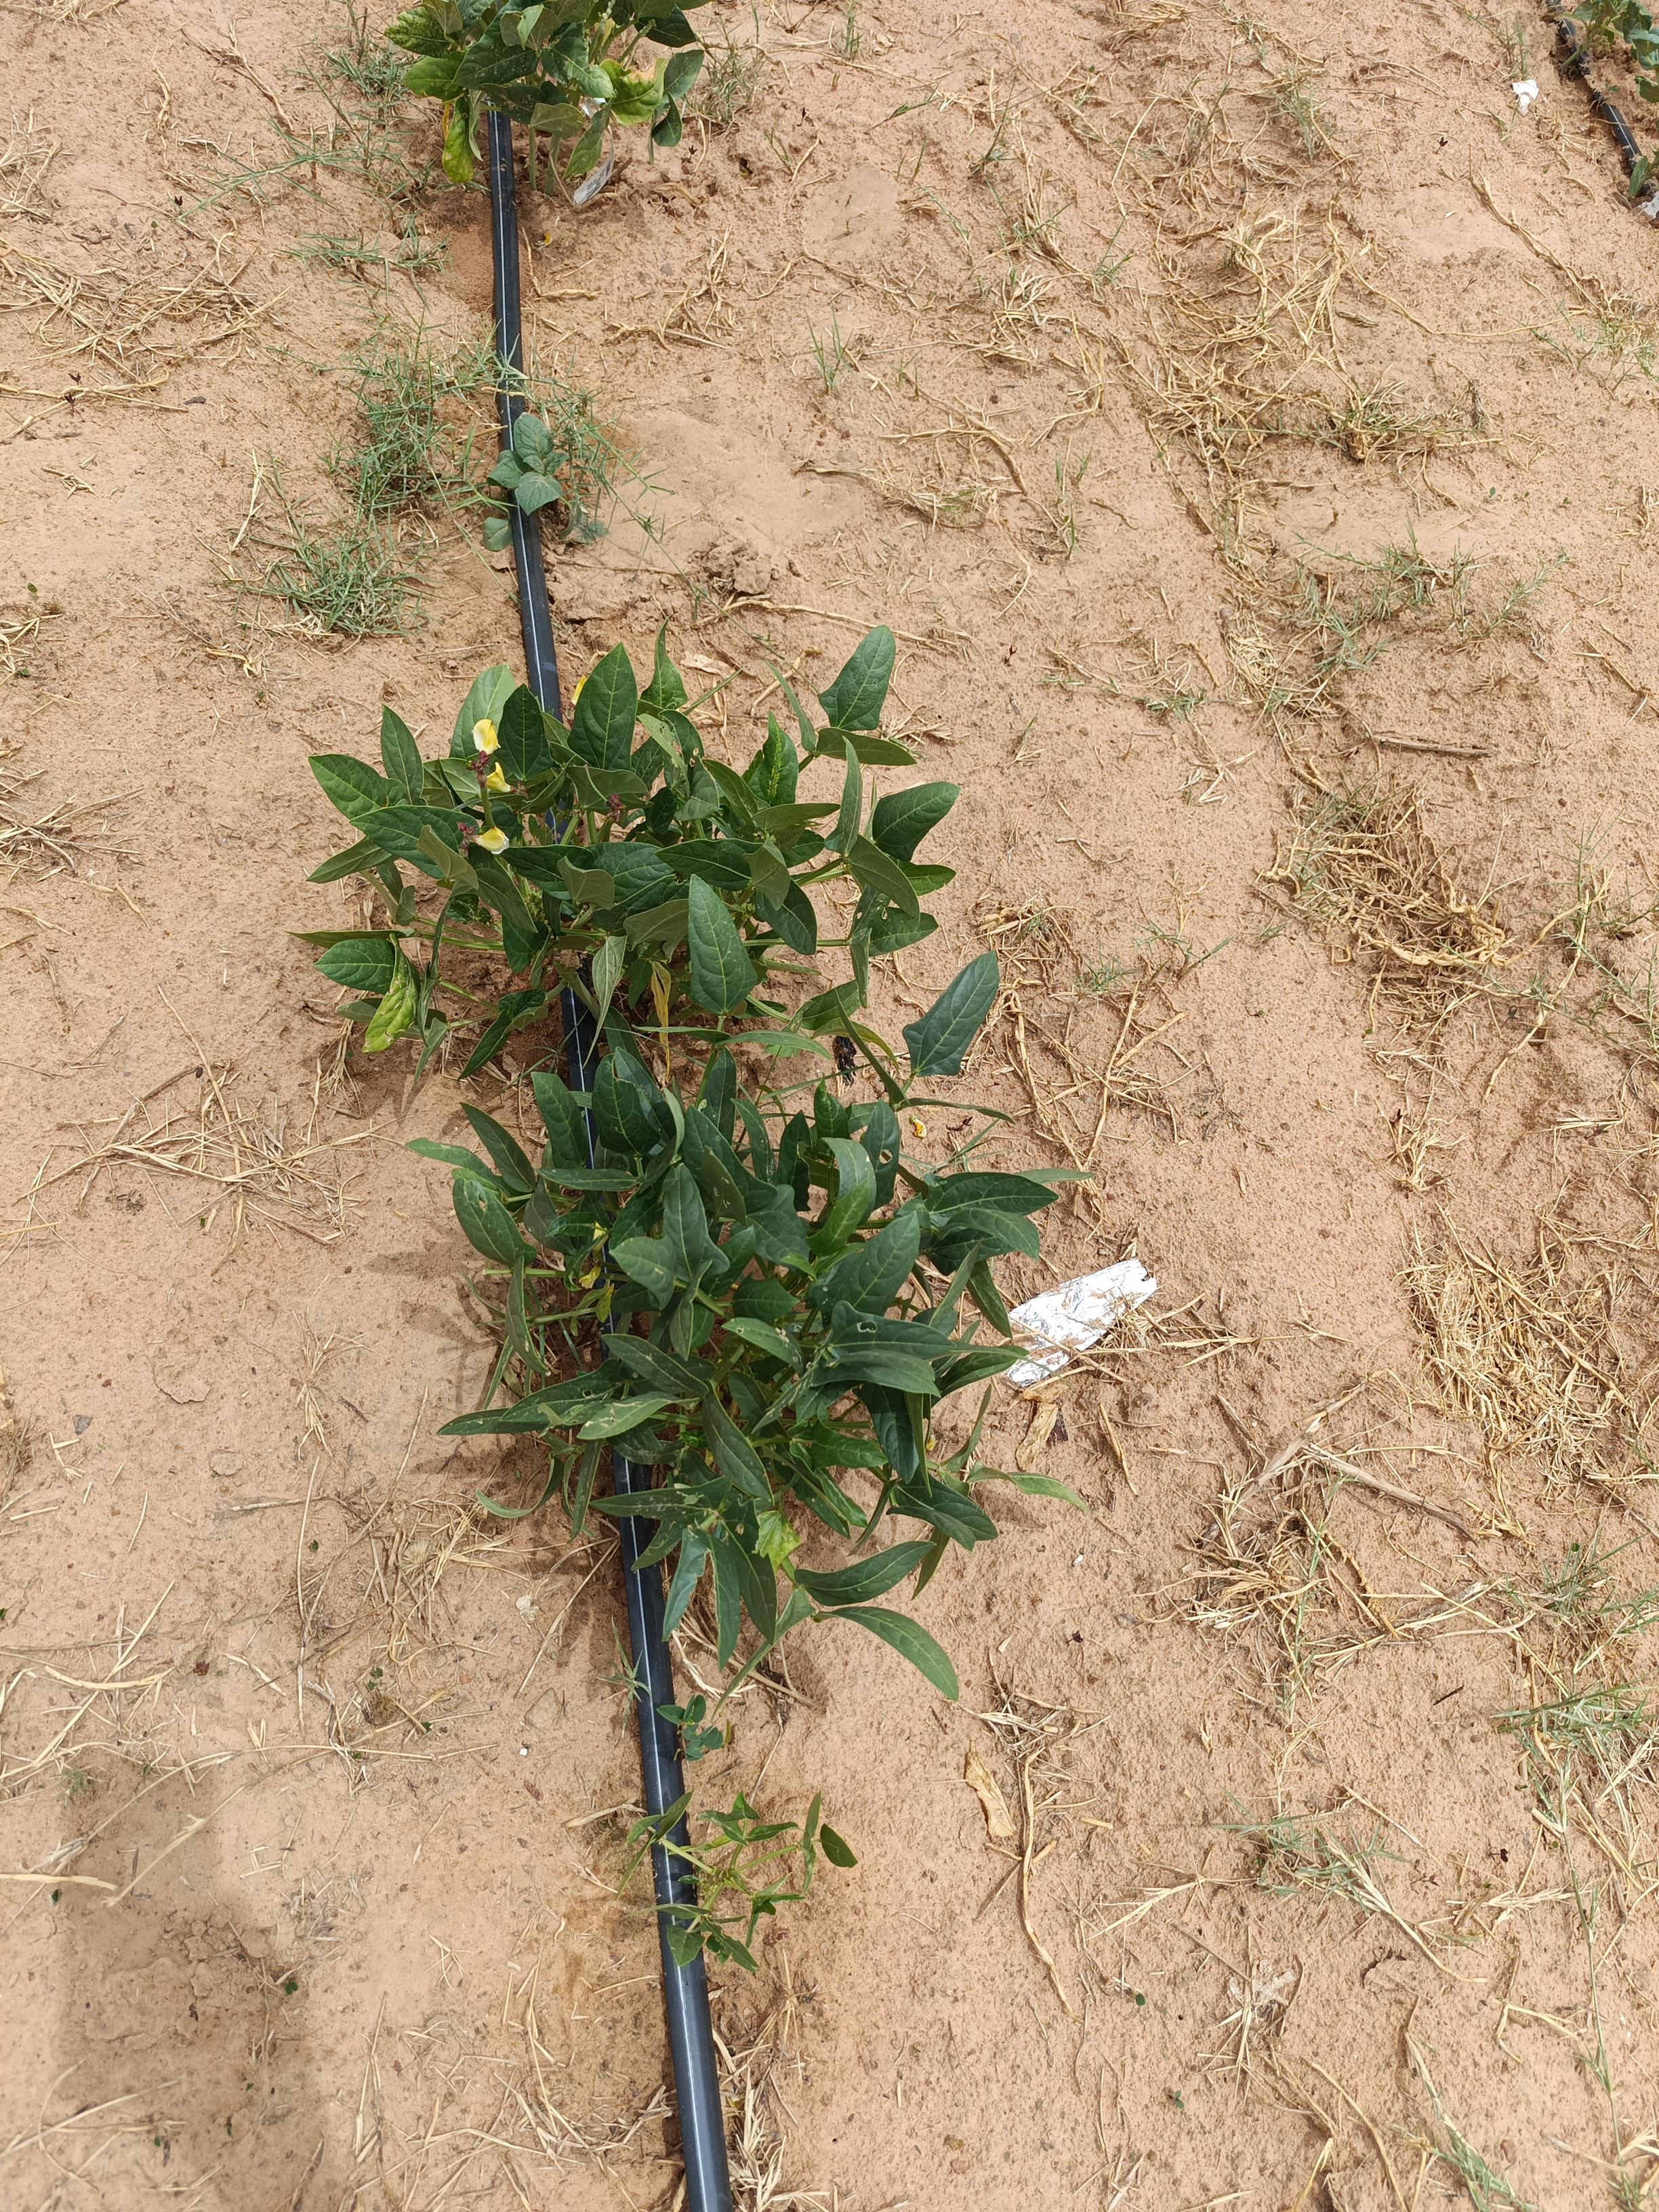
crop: cowpea
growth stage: flowering
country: Nigeria
